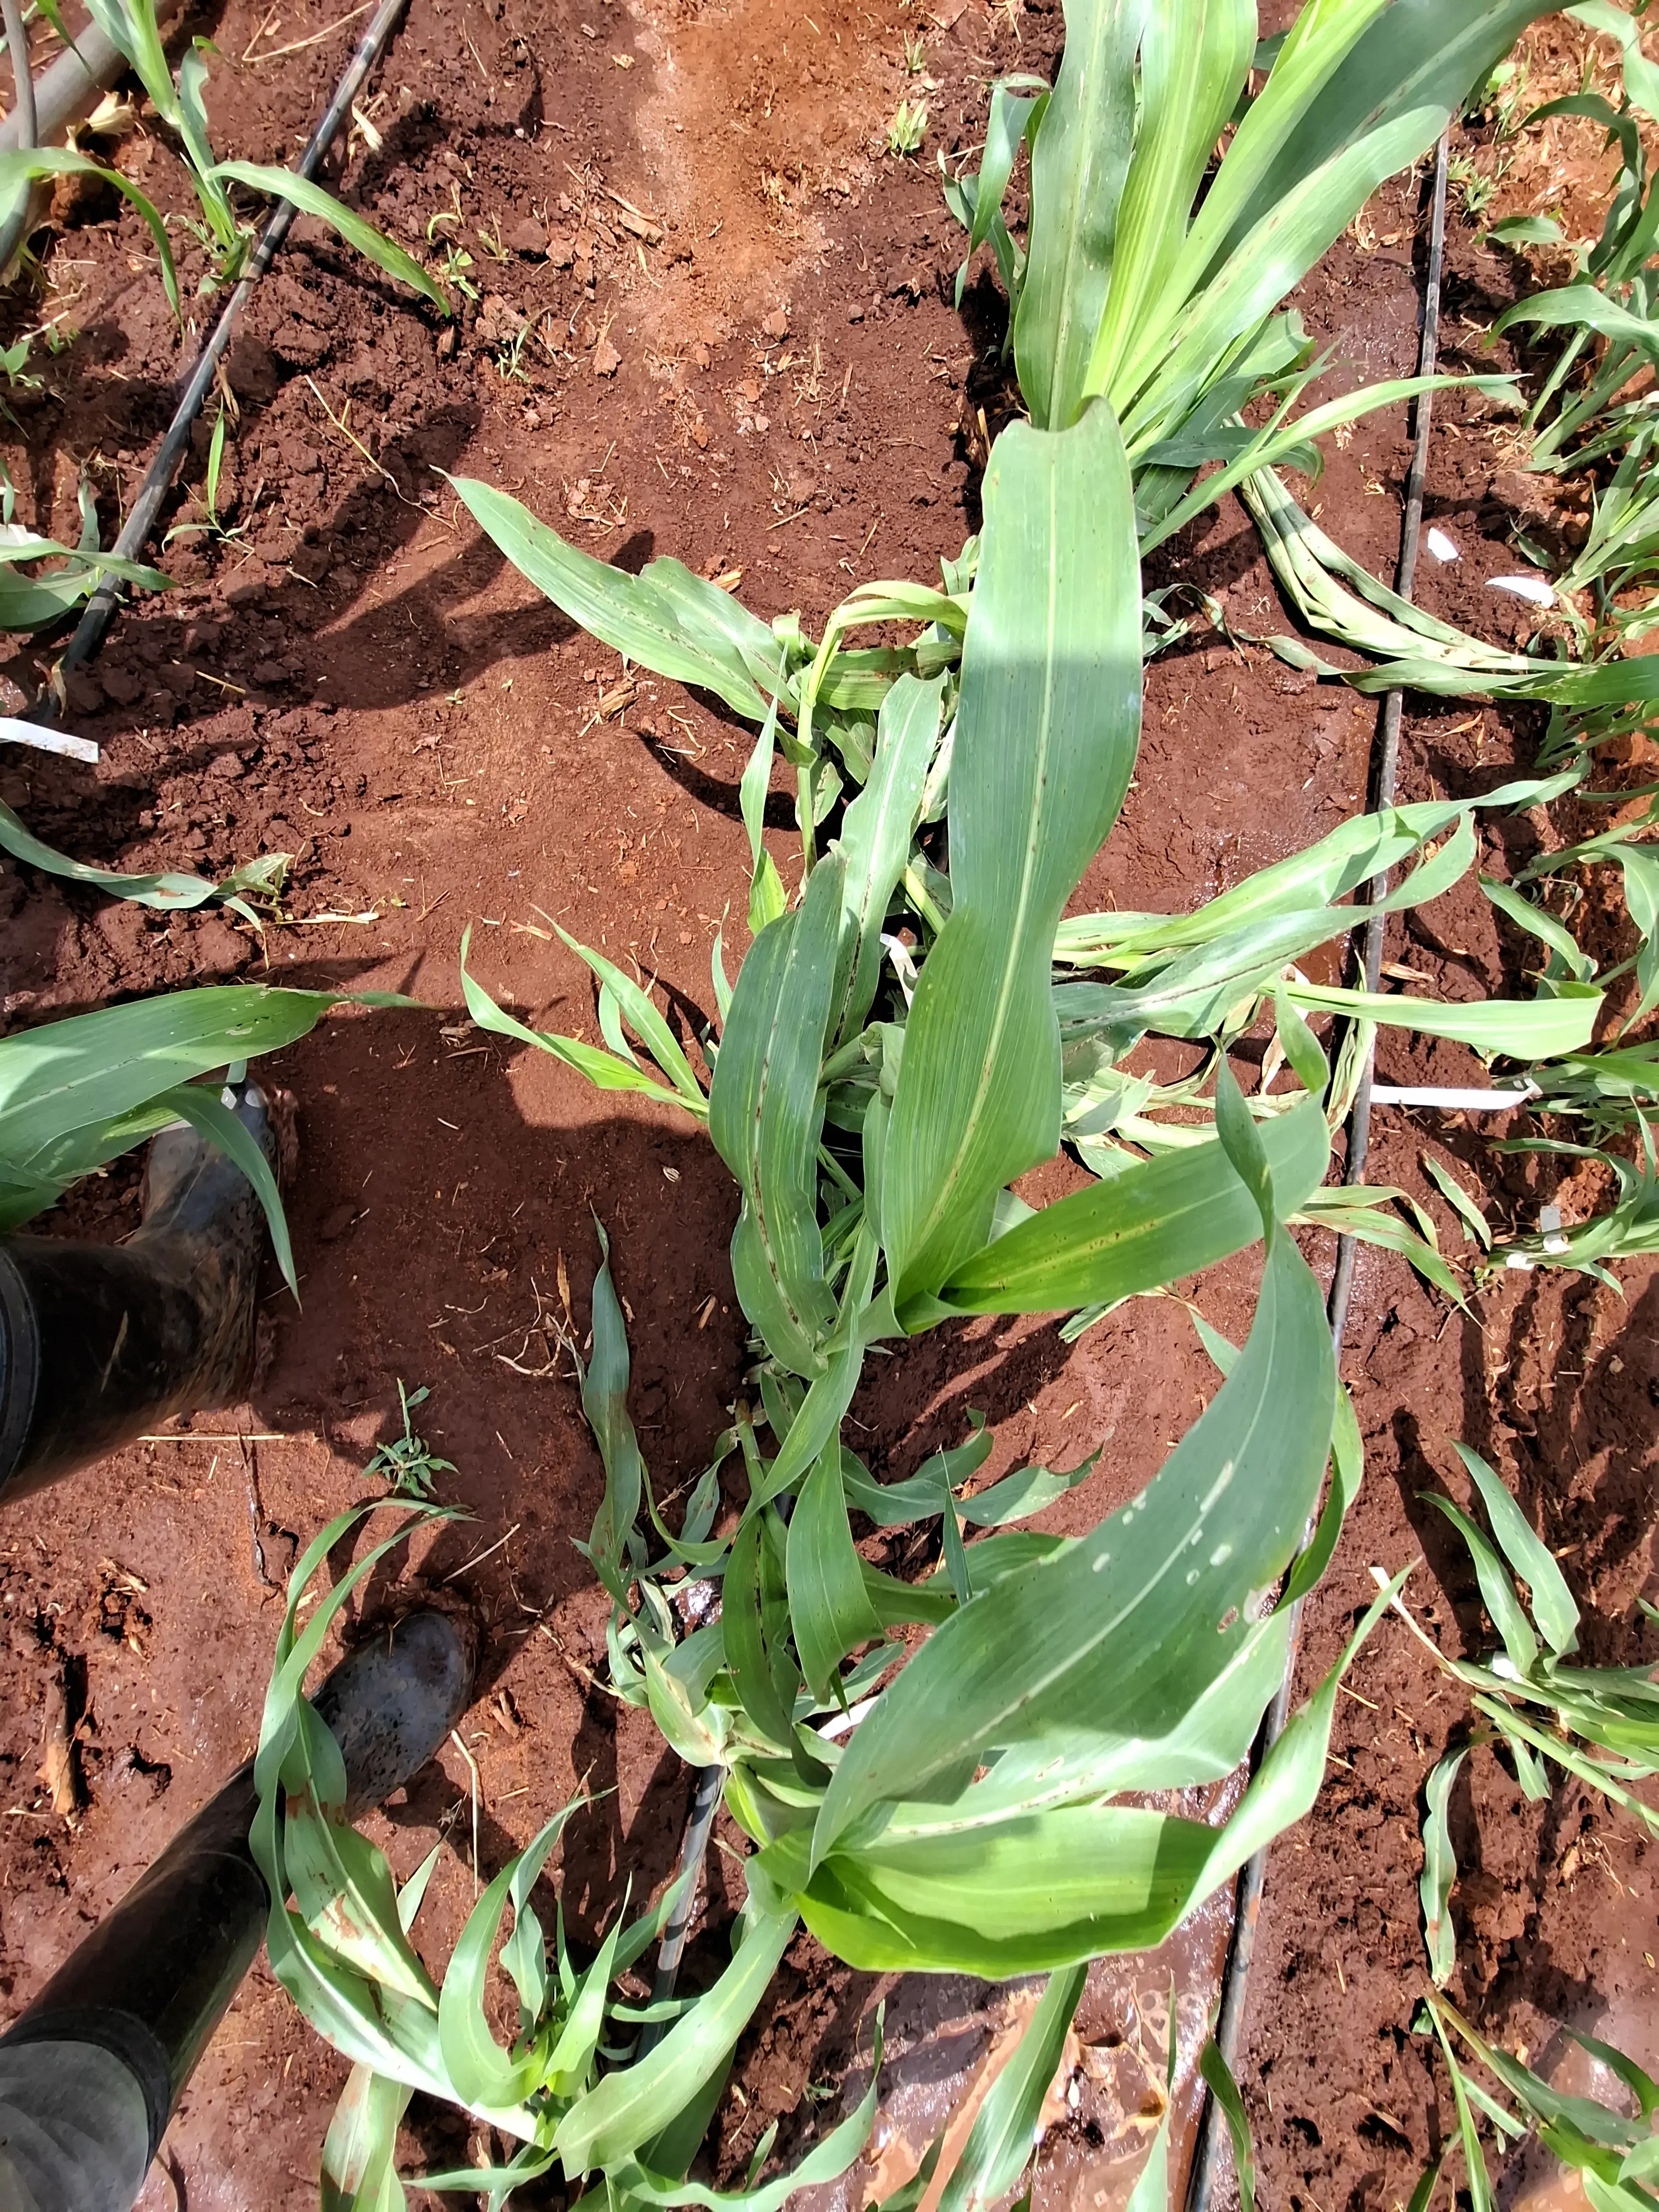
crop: sorghum
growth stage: vegetative
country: Kenya
